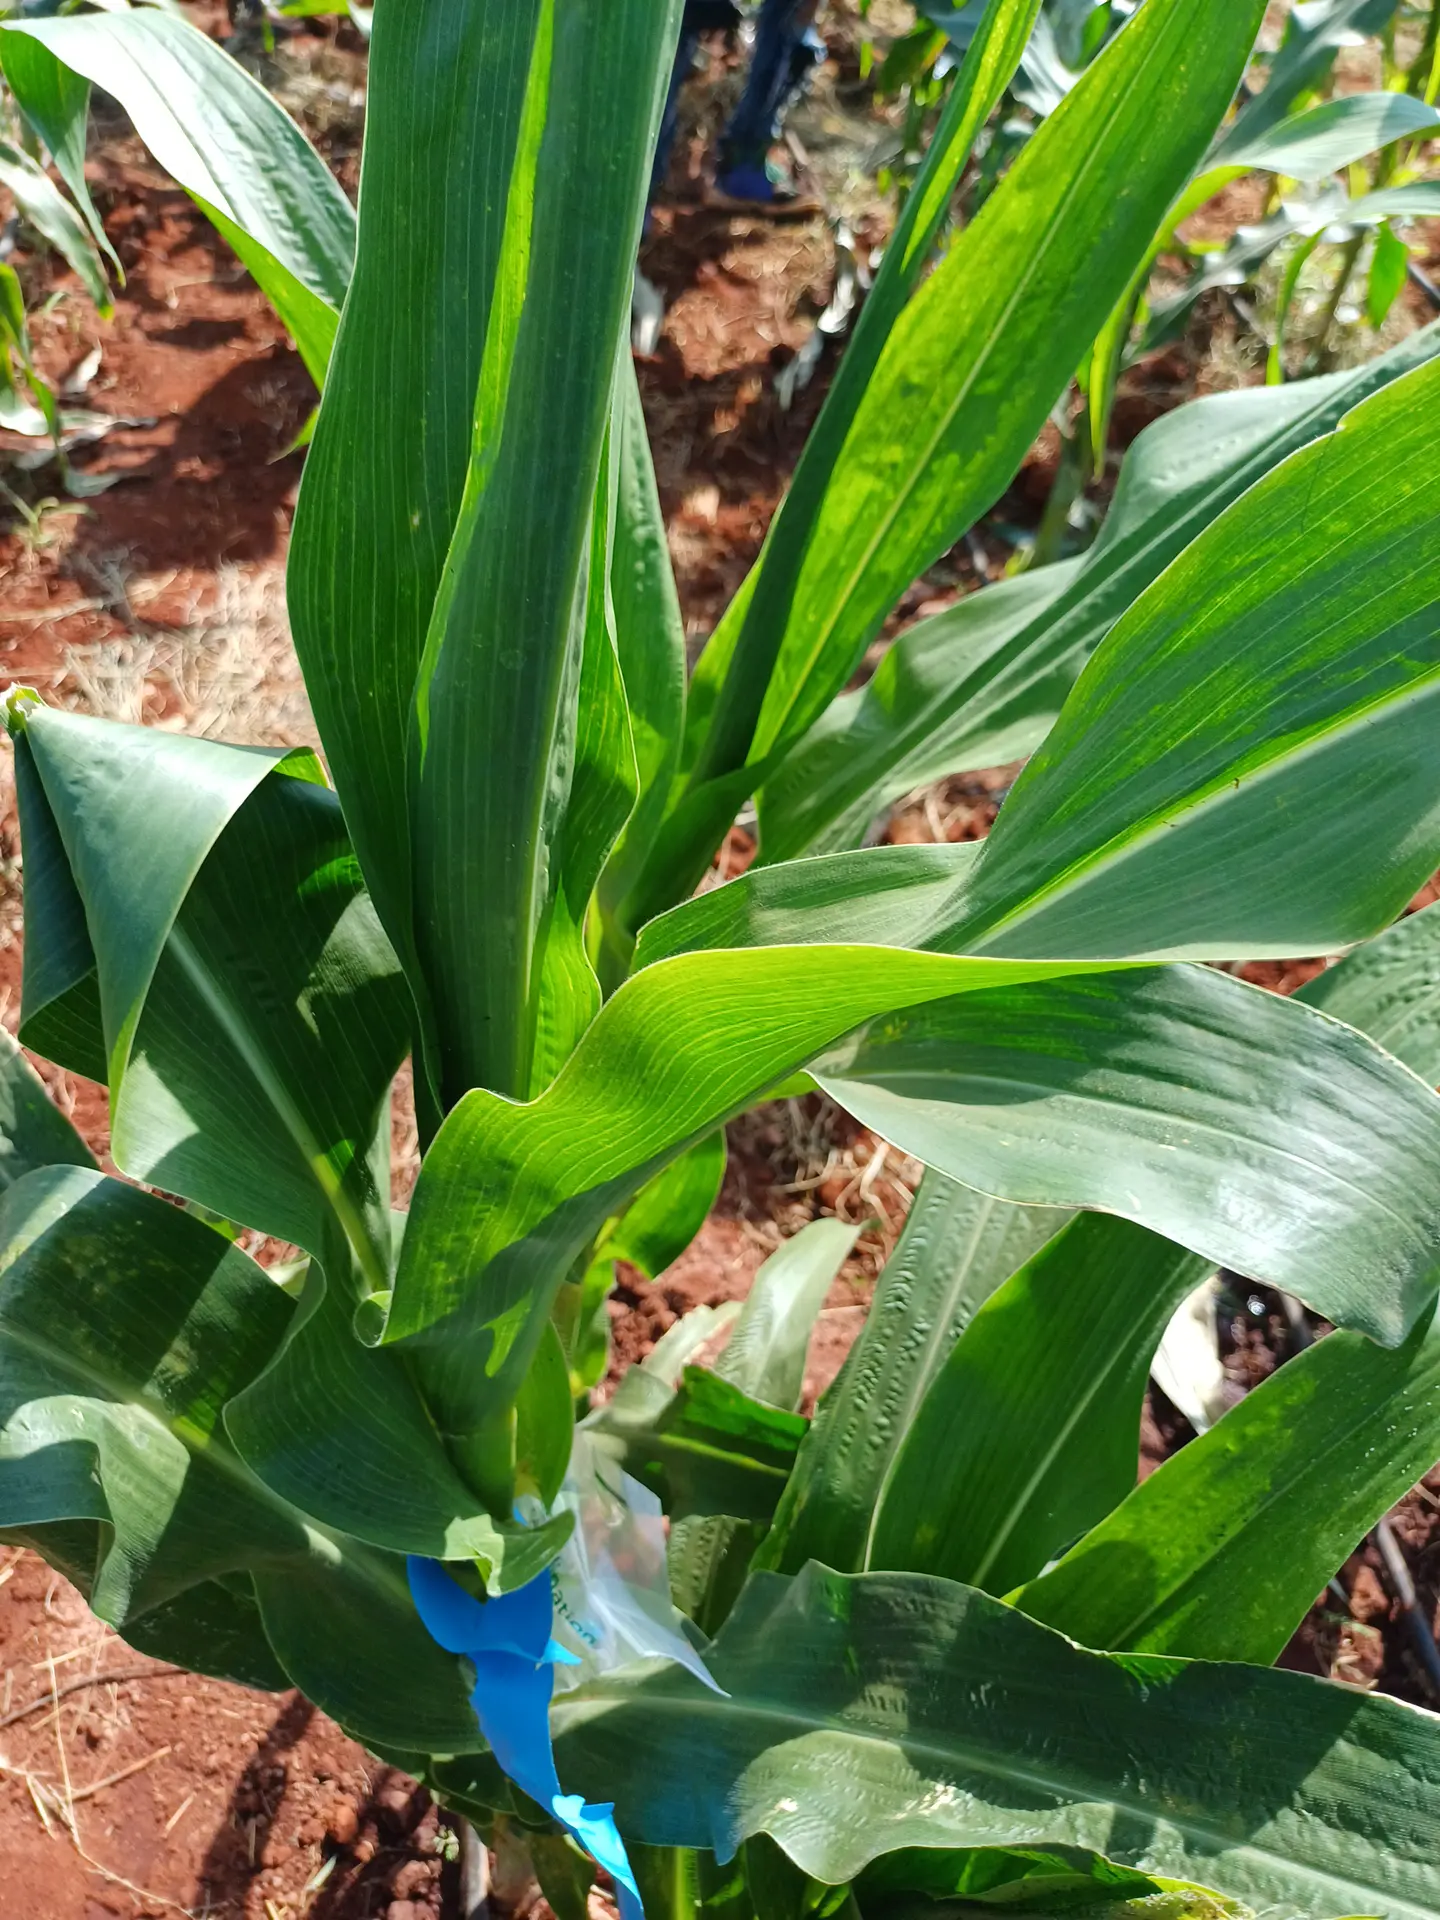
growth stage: vegetative
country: Kenya
